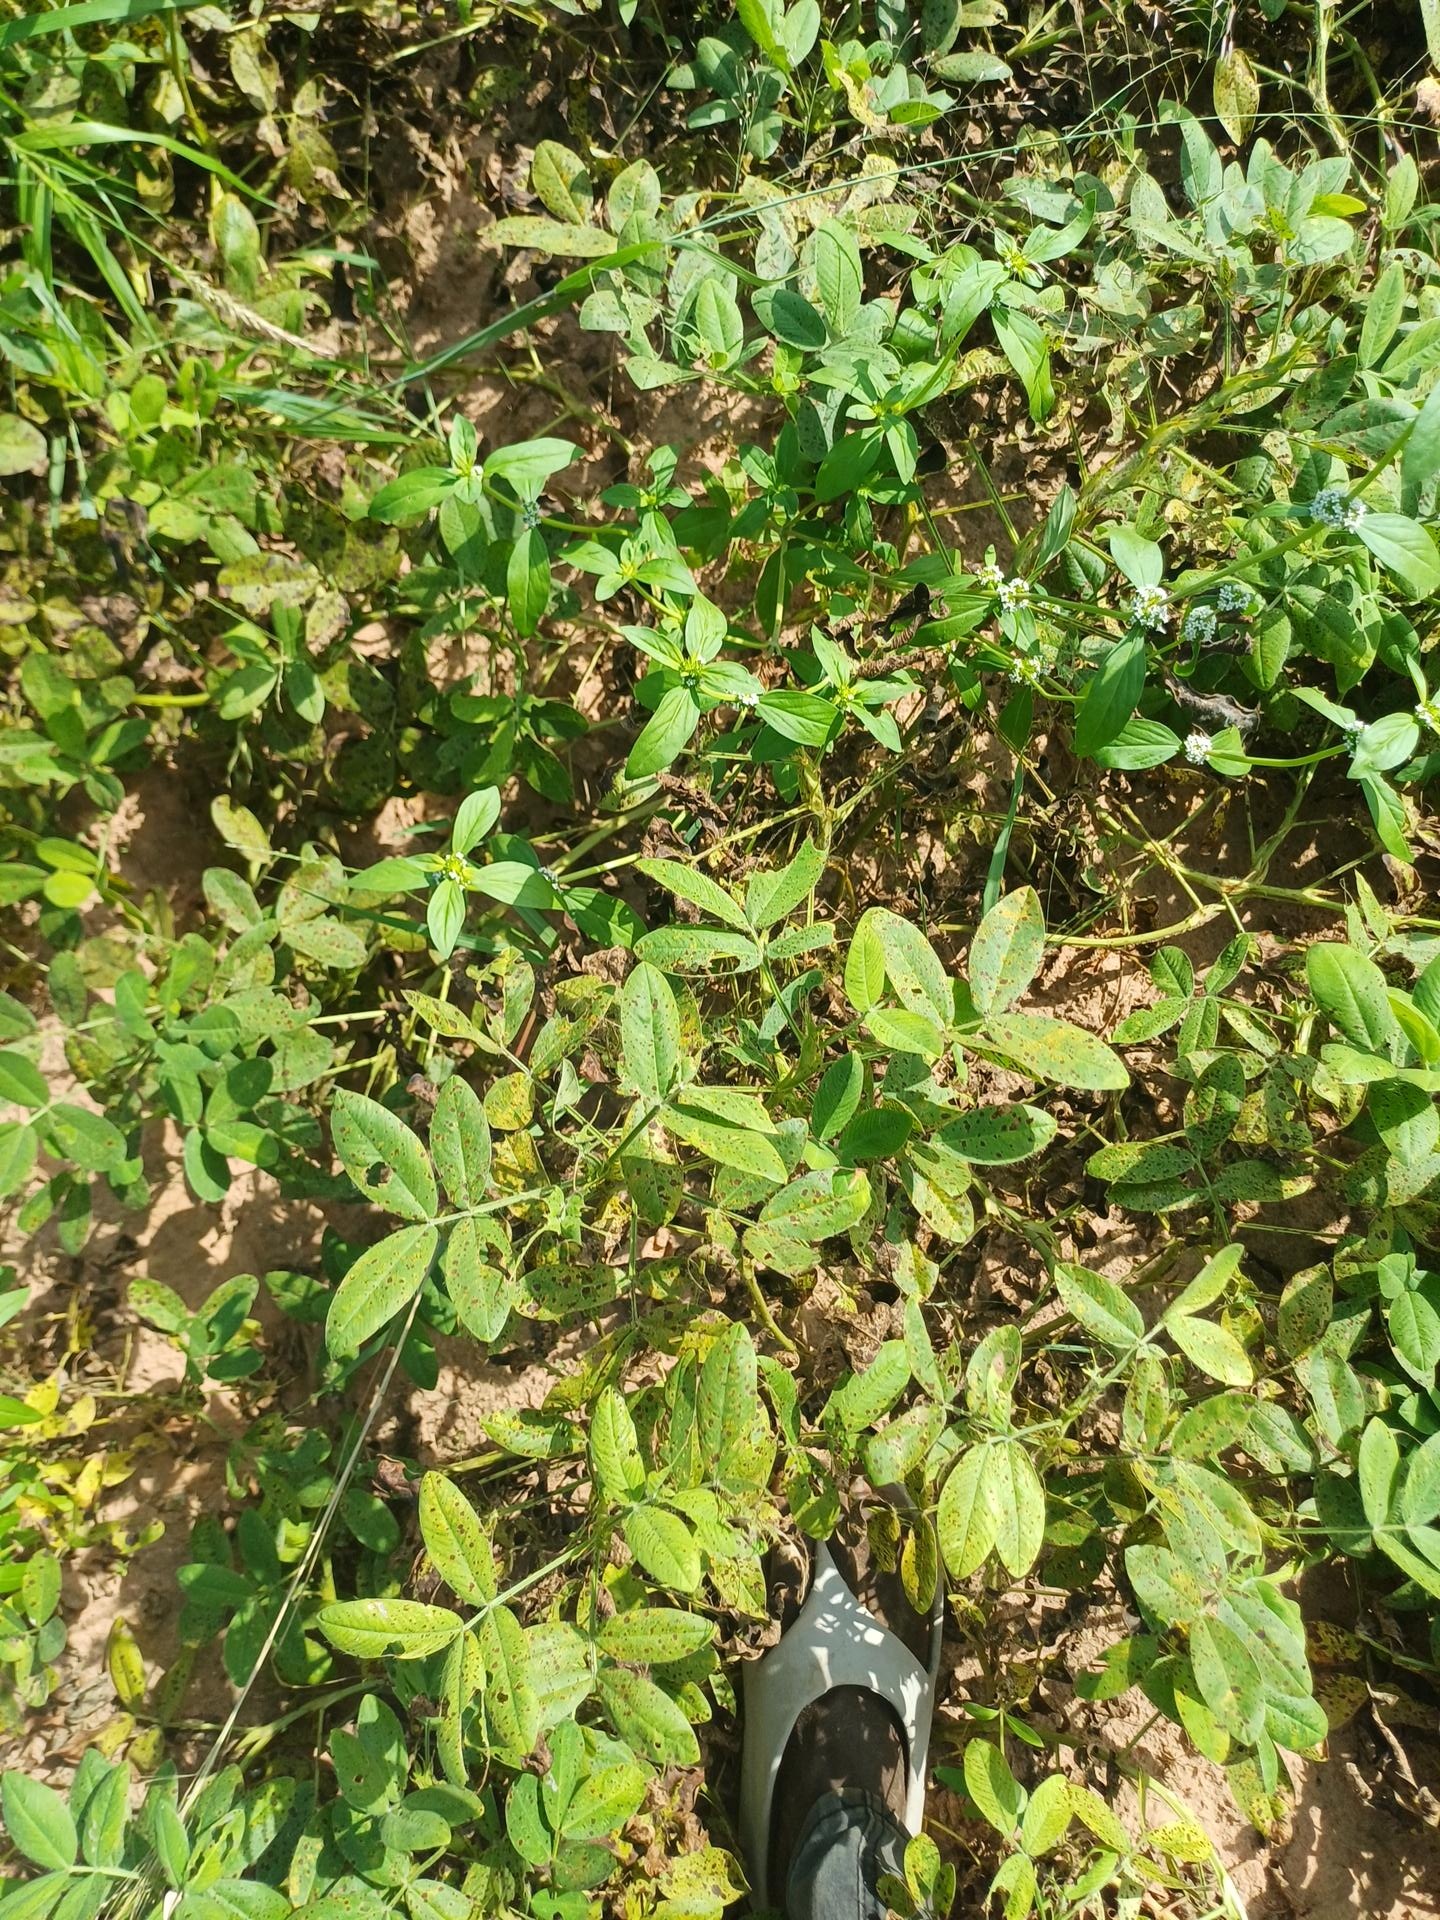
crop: groundnut
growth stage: flowering
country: Senegal
